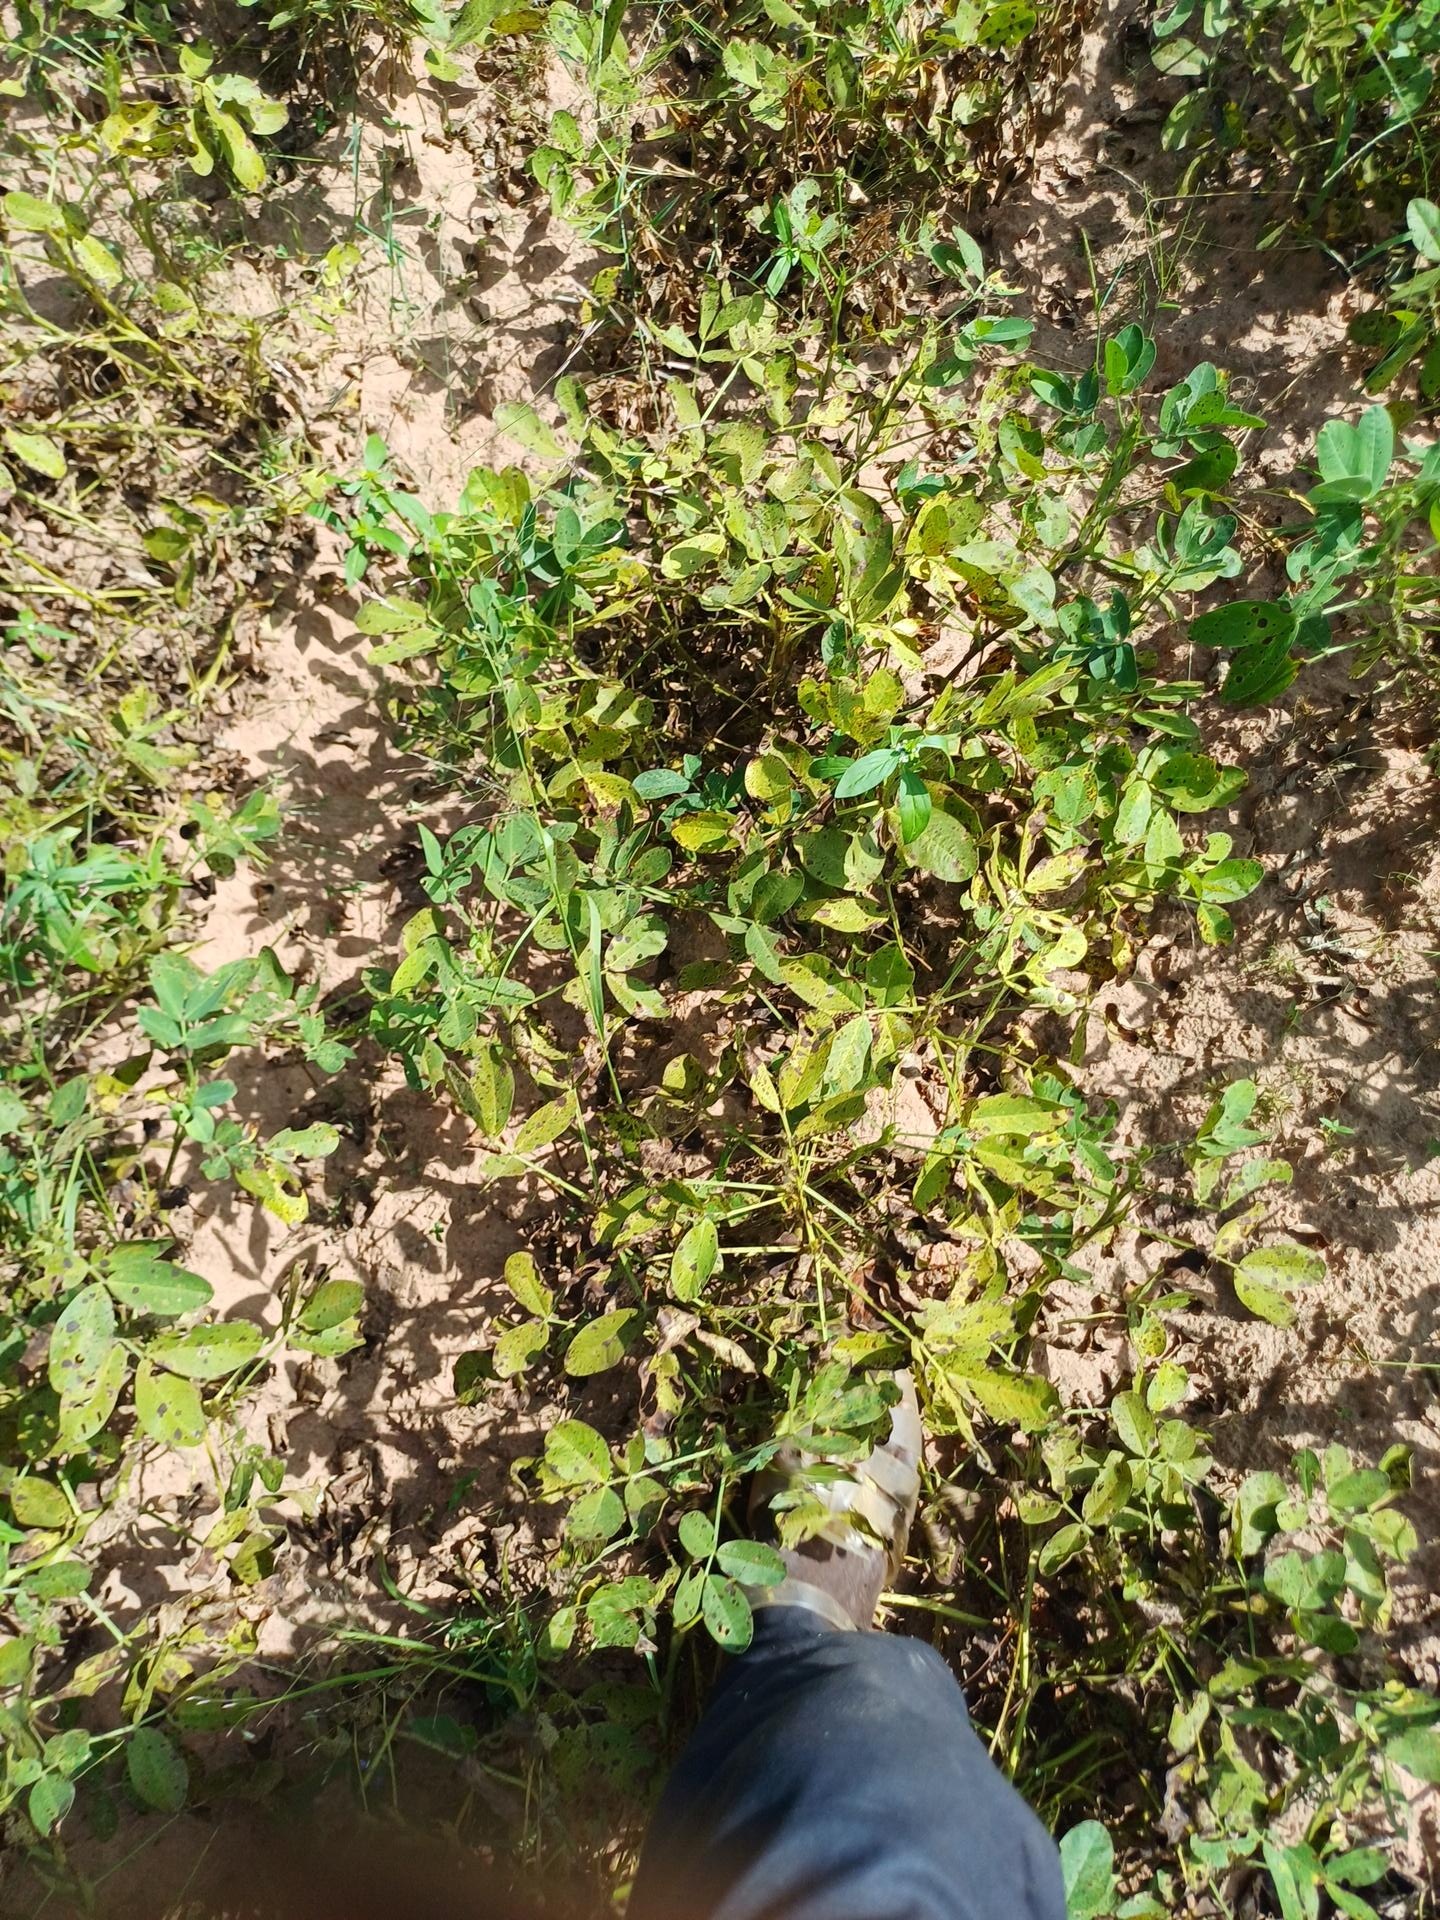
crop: groundnut
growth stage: flowering
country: Senegal
